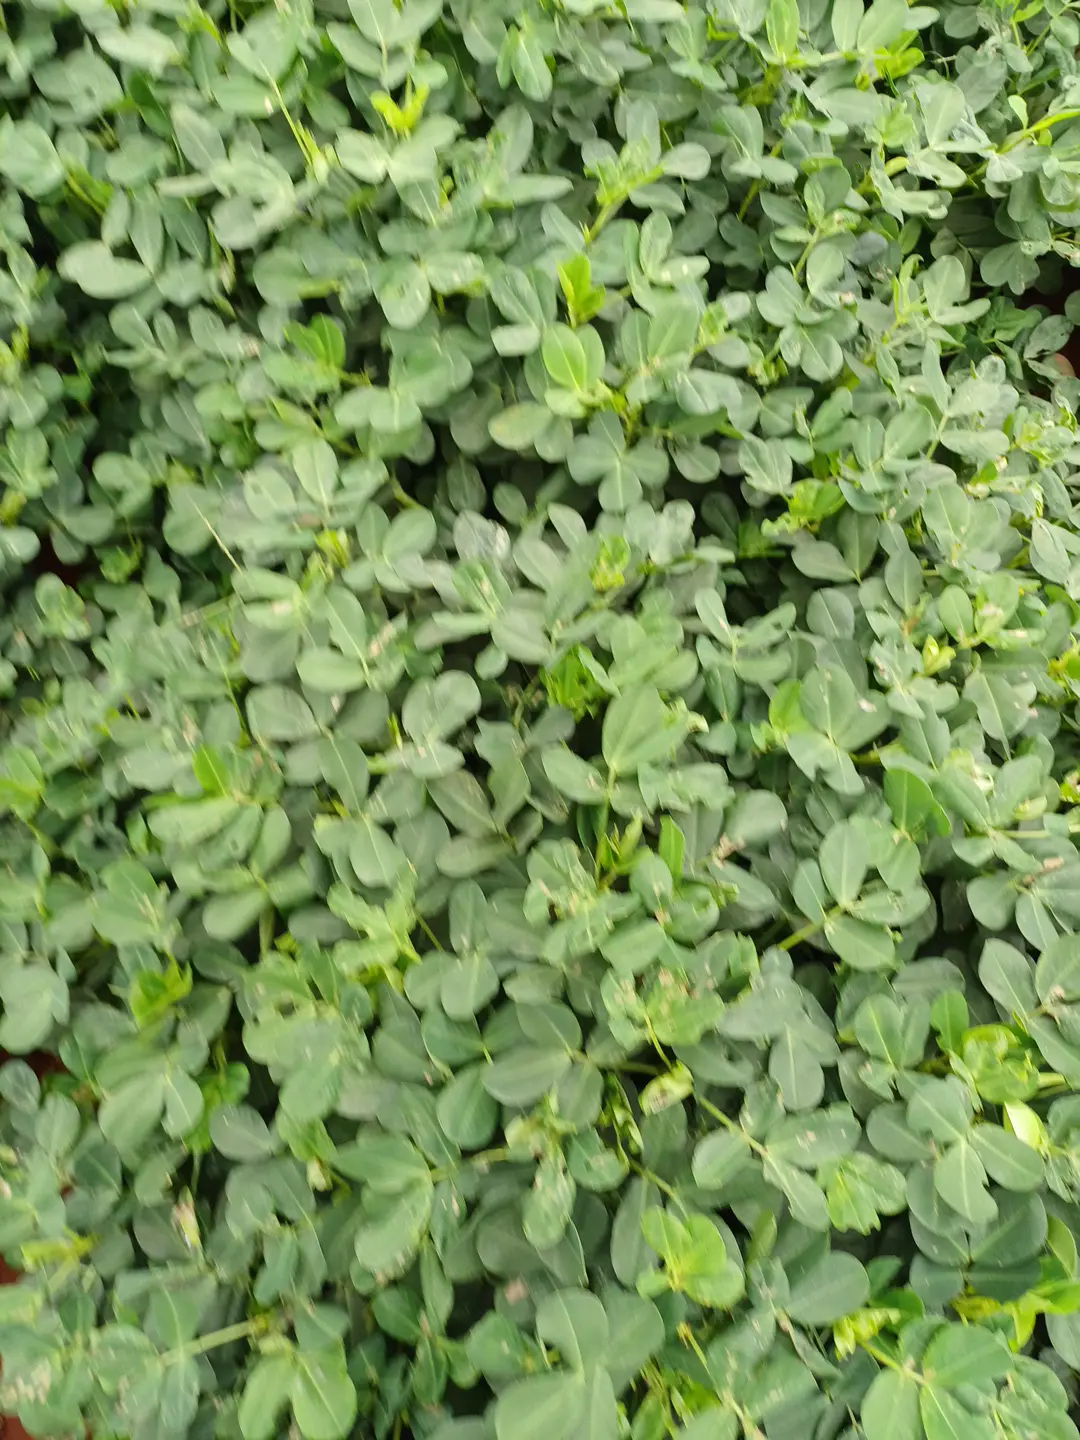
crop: groundnut
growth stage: pegging
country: Kenya
